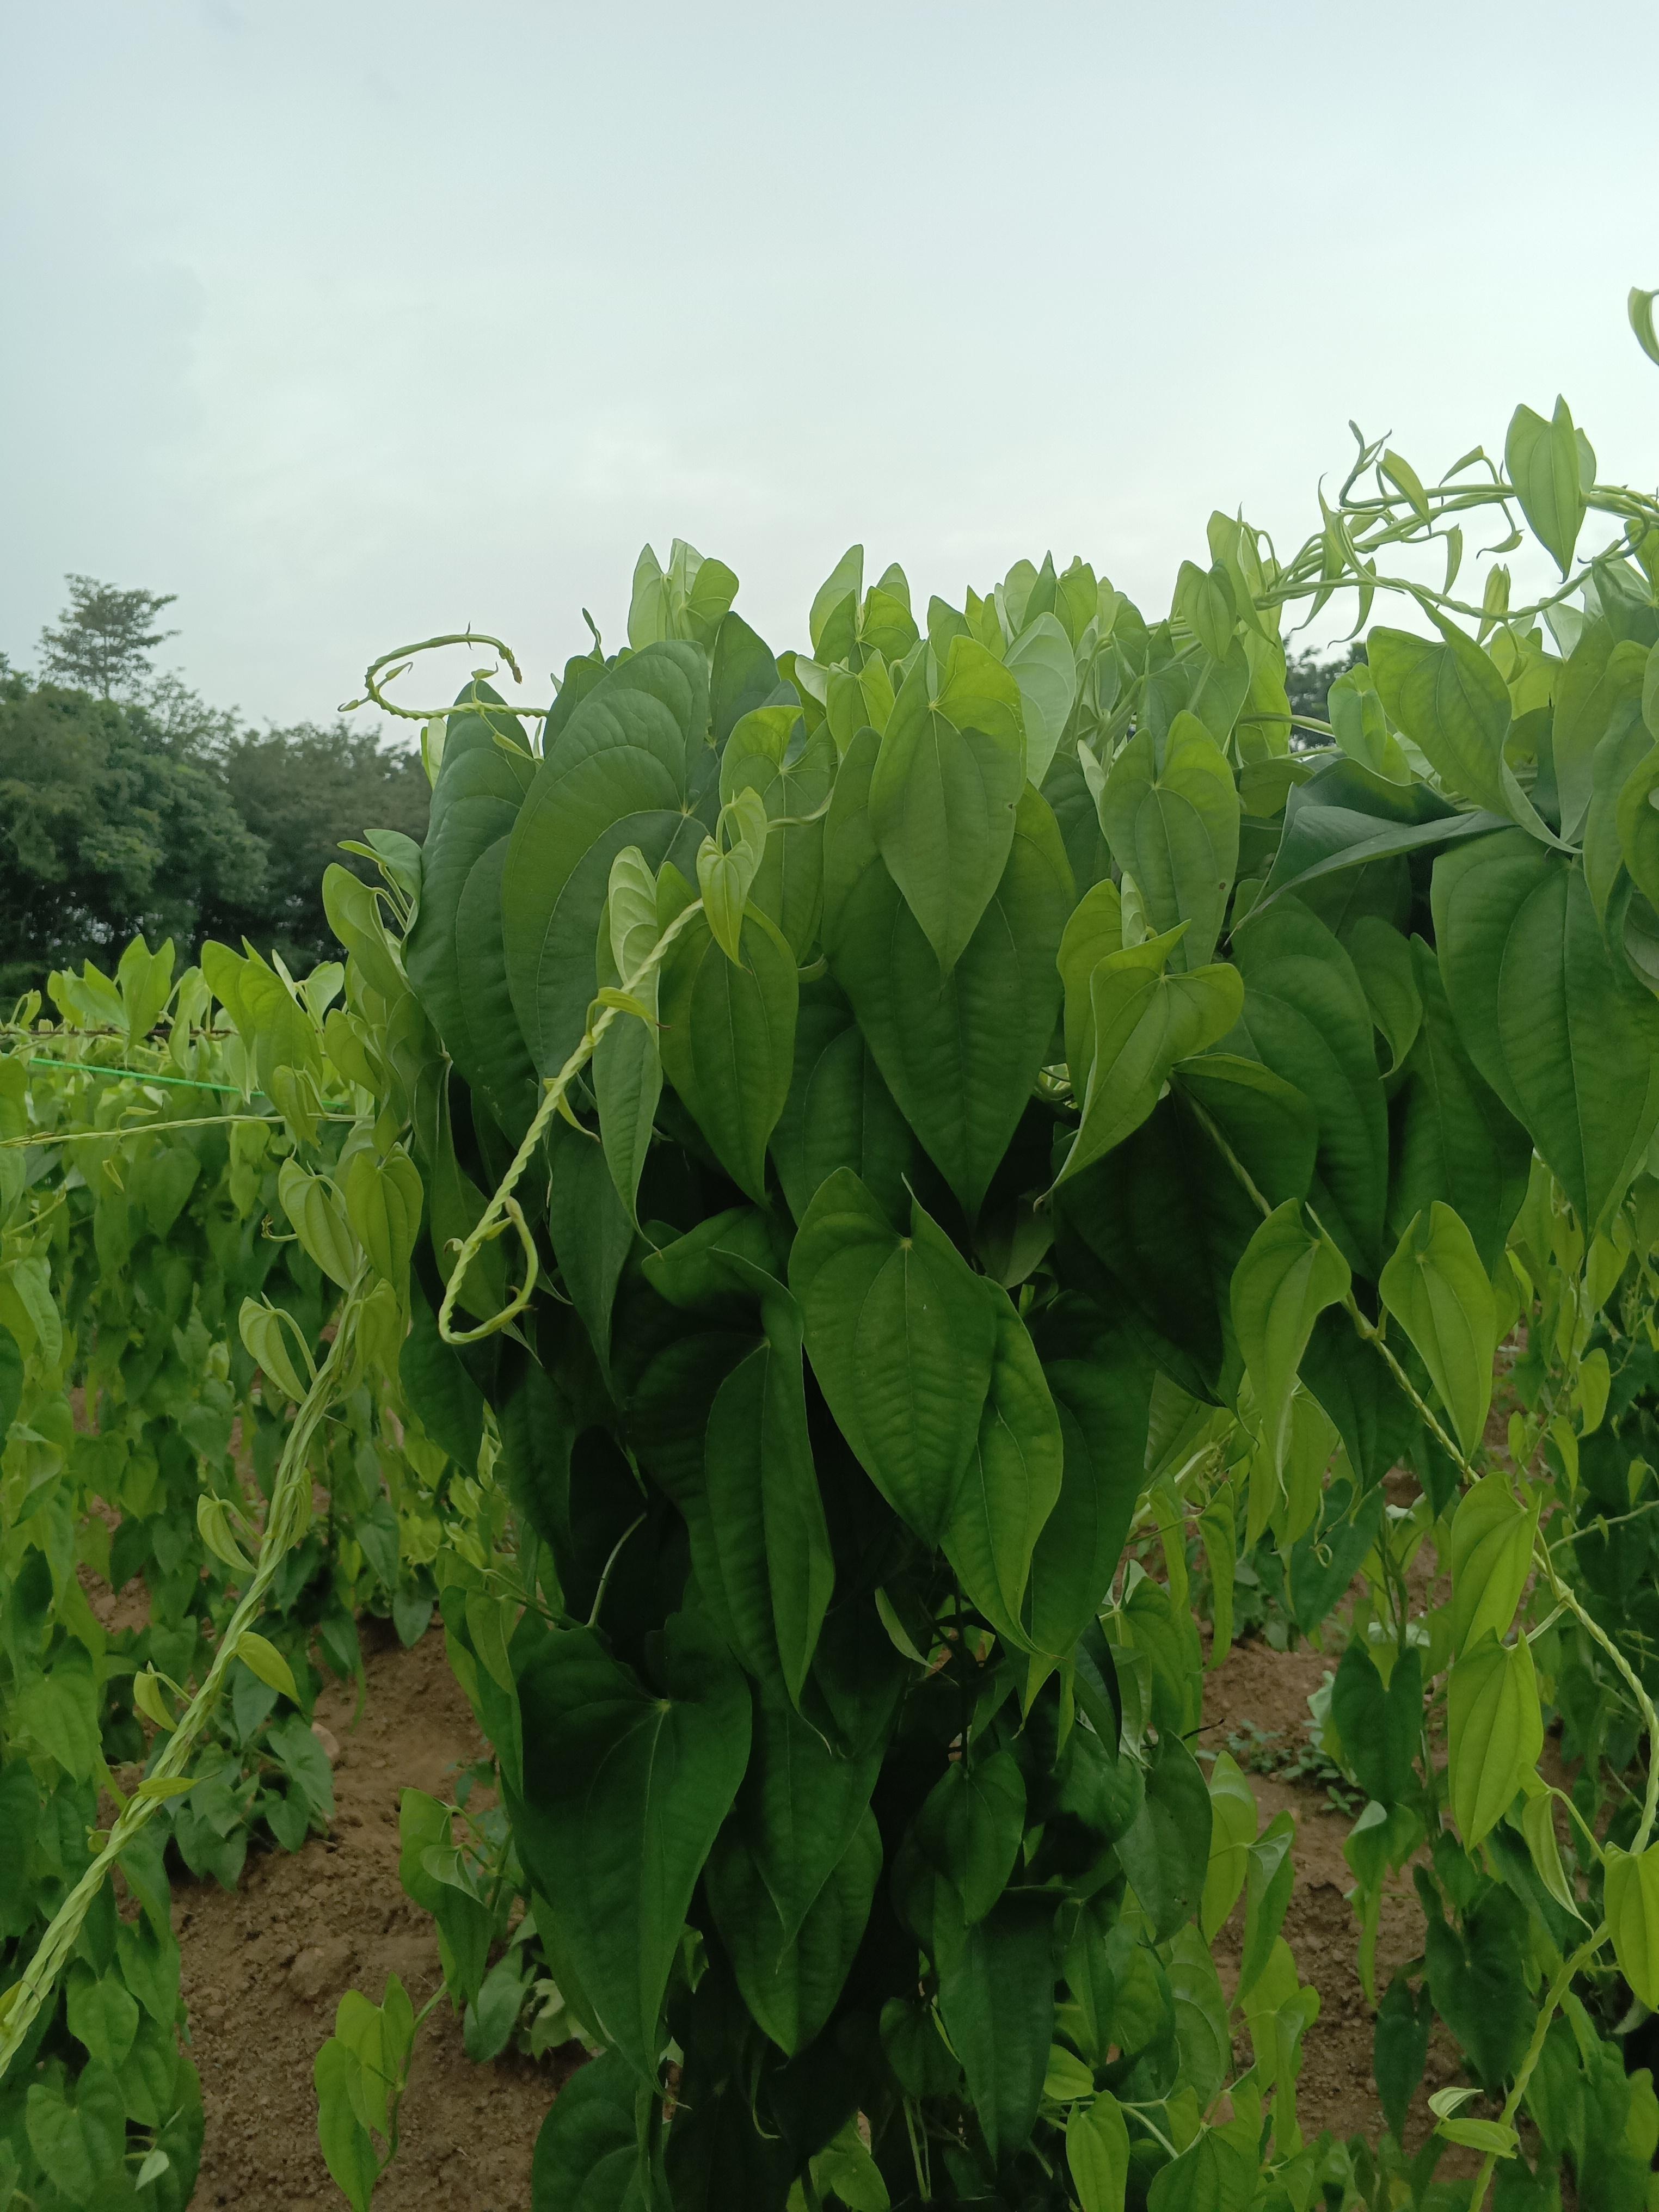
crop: yam
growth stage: vegetative
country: Nigeria
